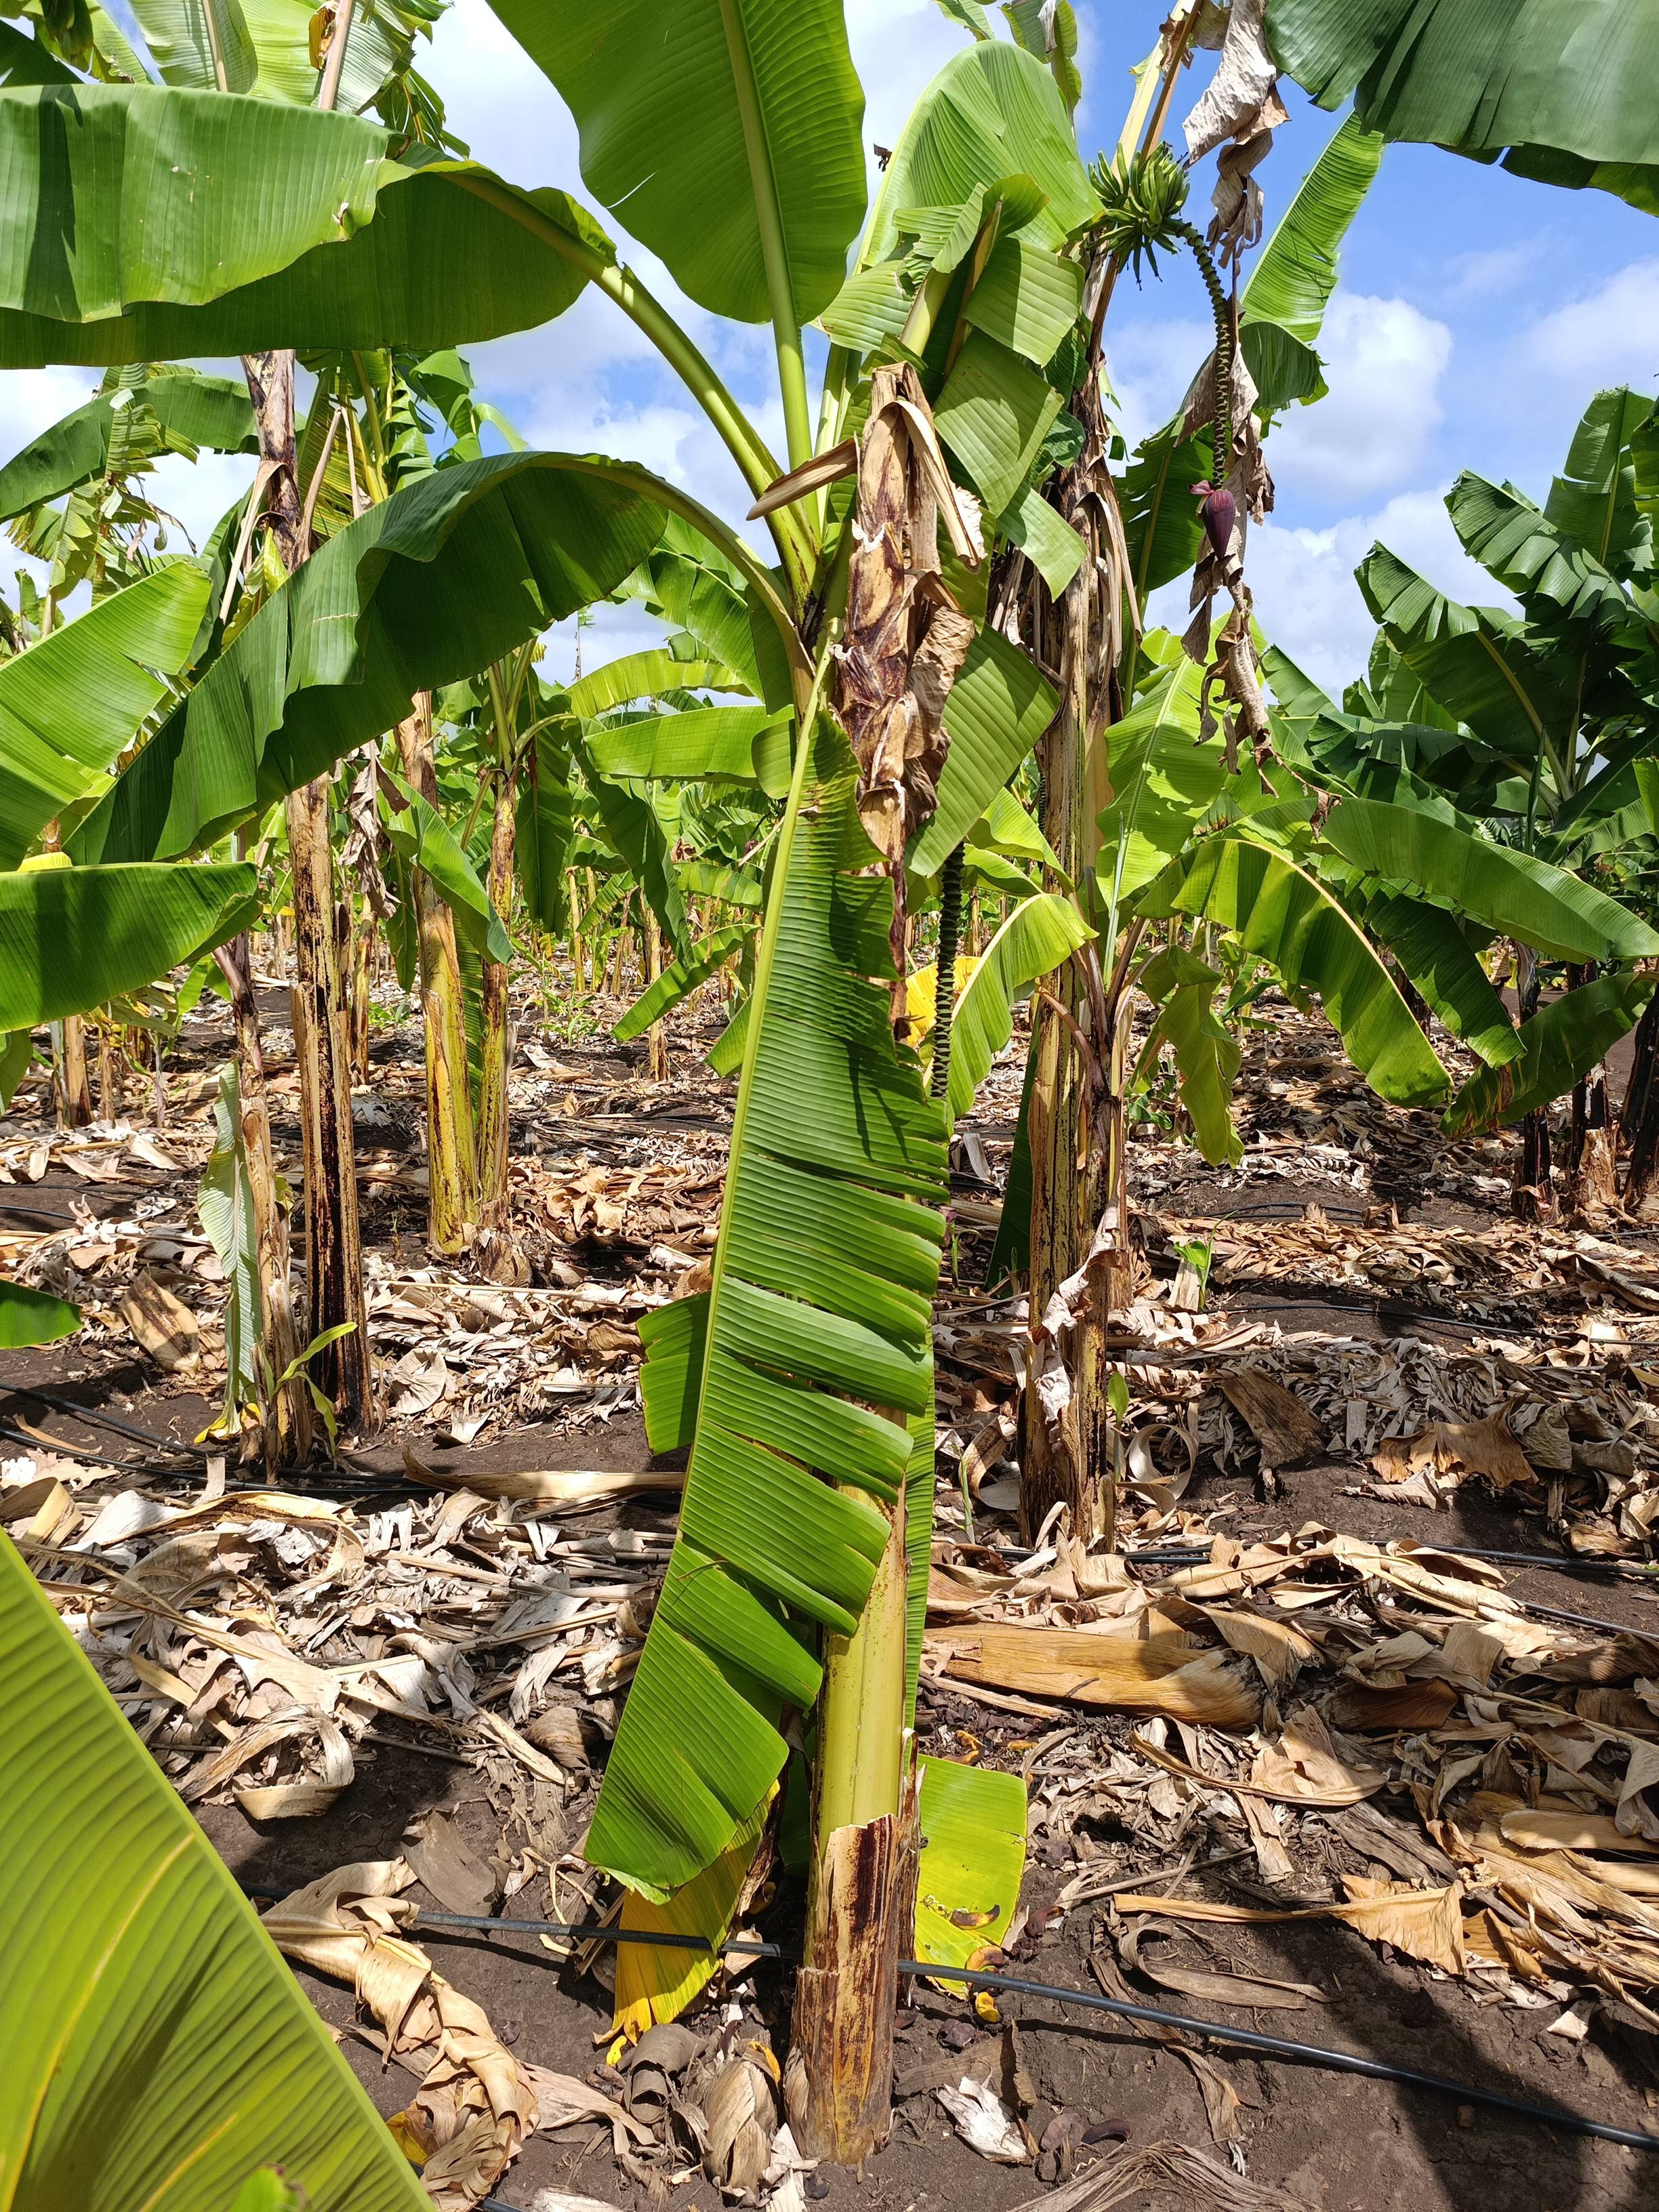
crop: banana
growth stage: vegetative
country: Tanzania
